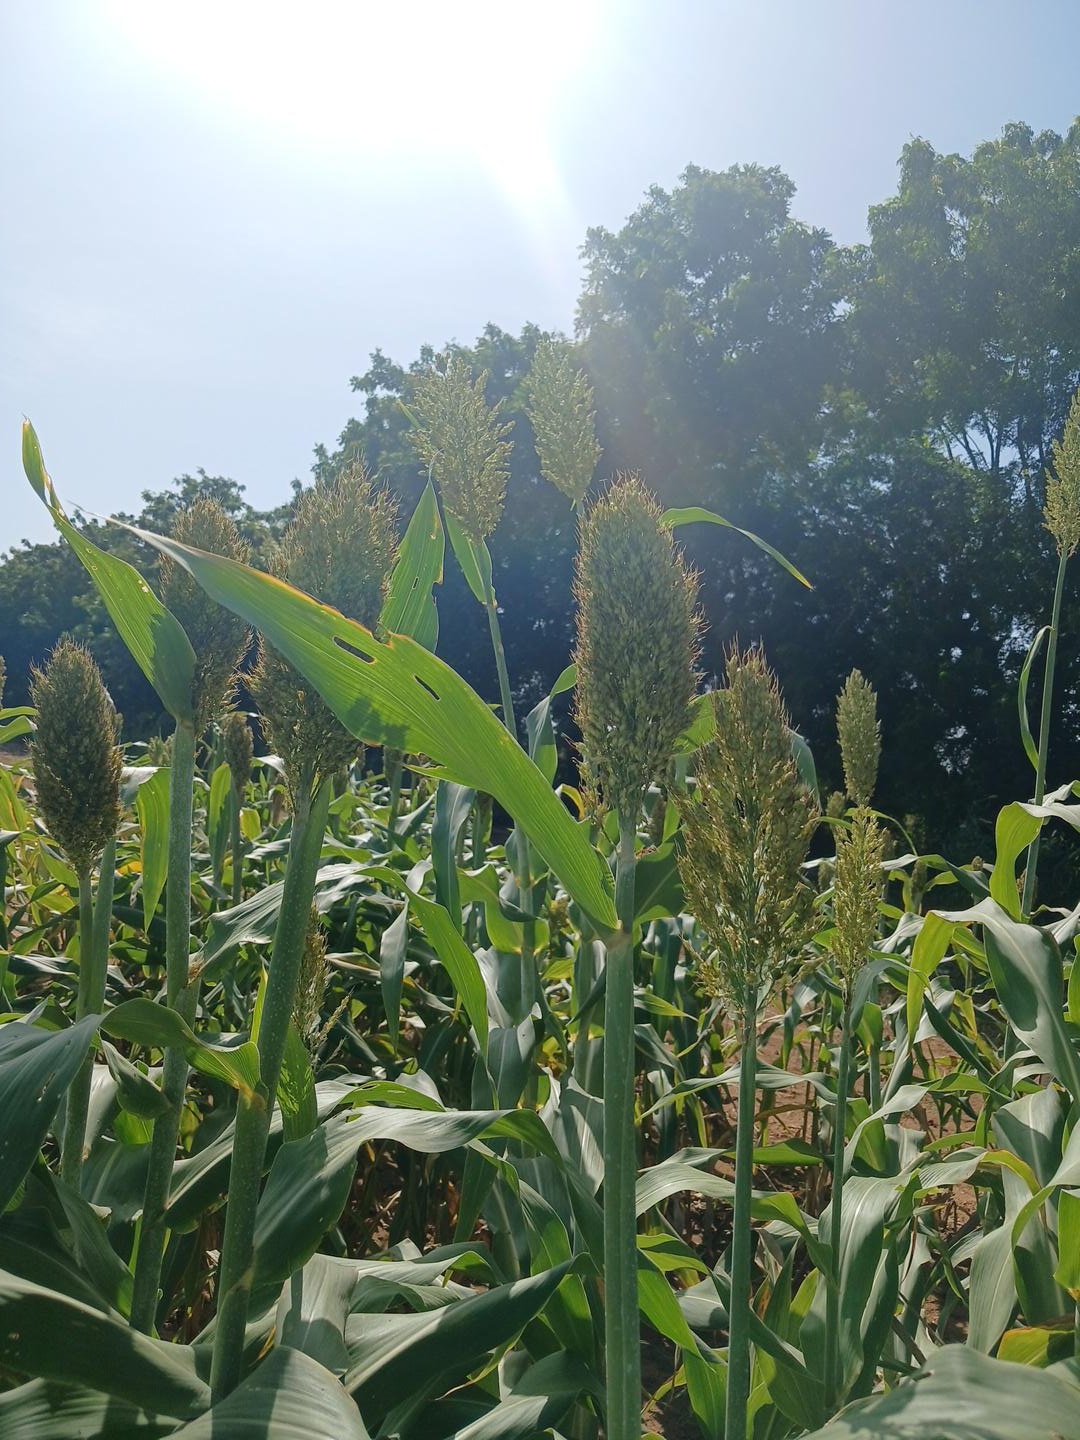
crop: sorghum
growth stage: filling grain
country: Senegal
